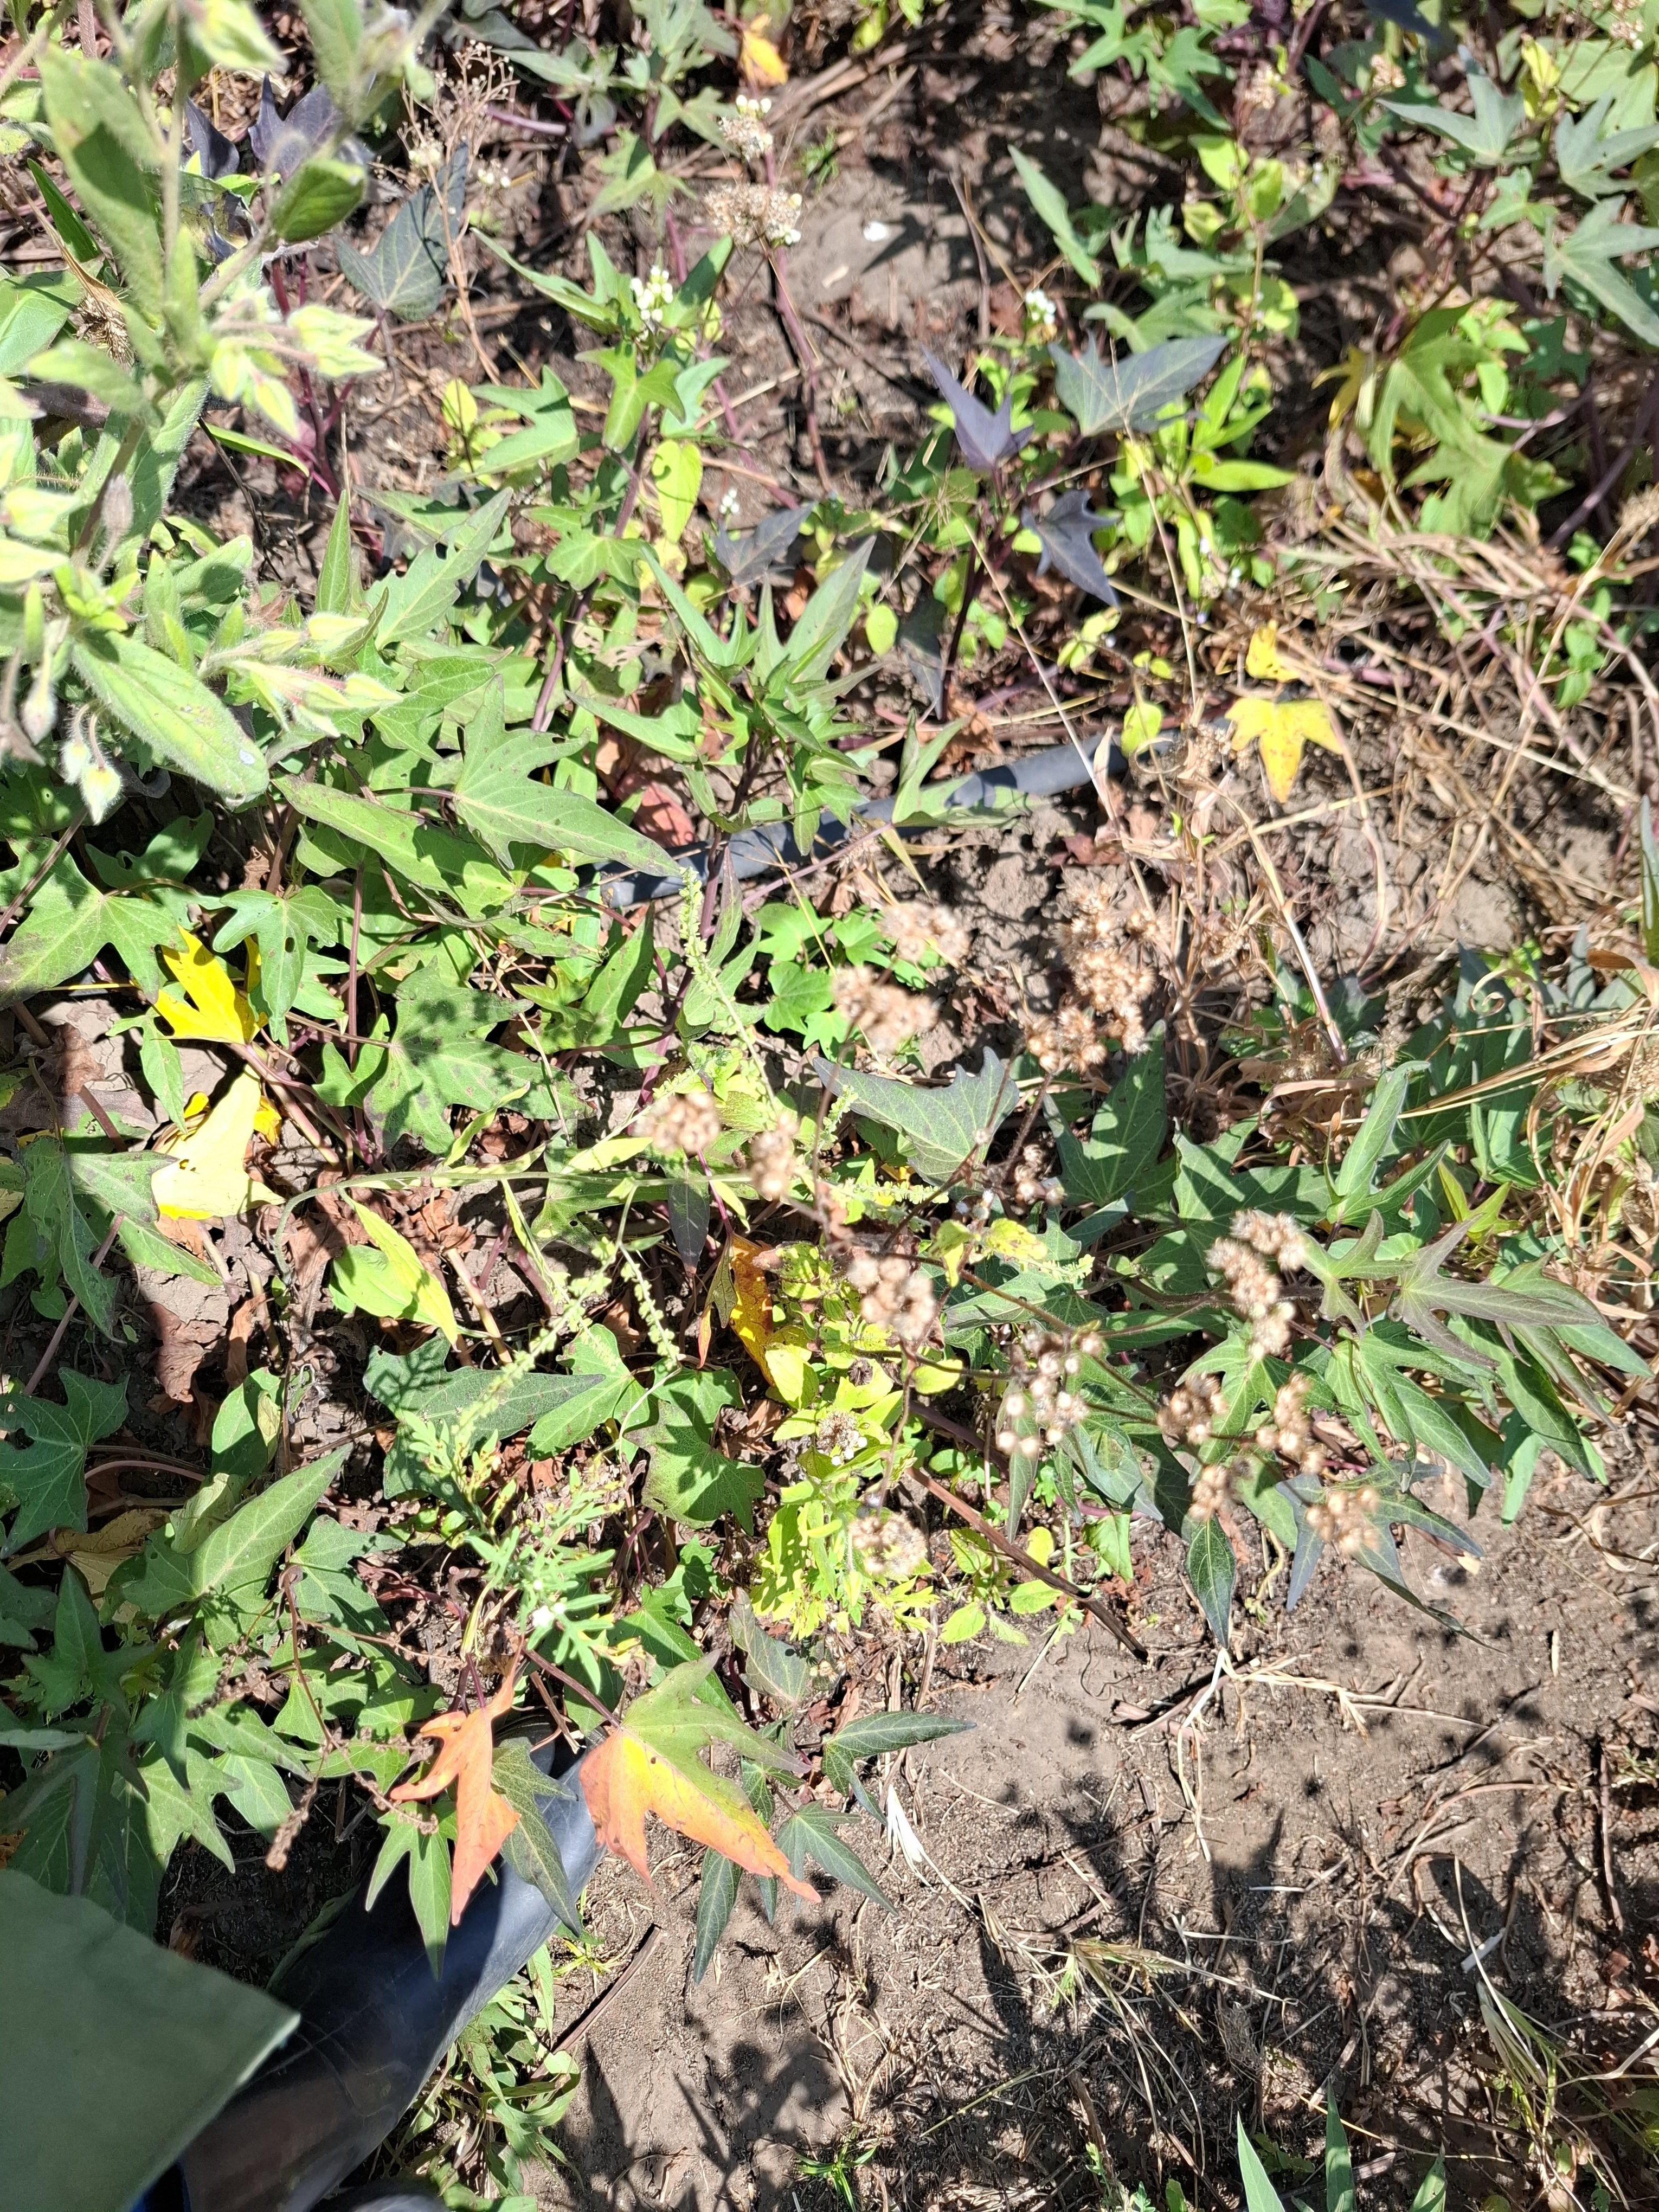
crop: sweet potato
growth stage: flowering
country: Tanzania
